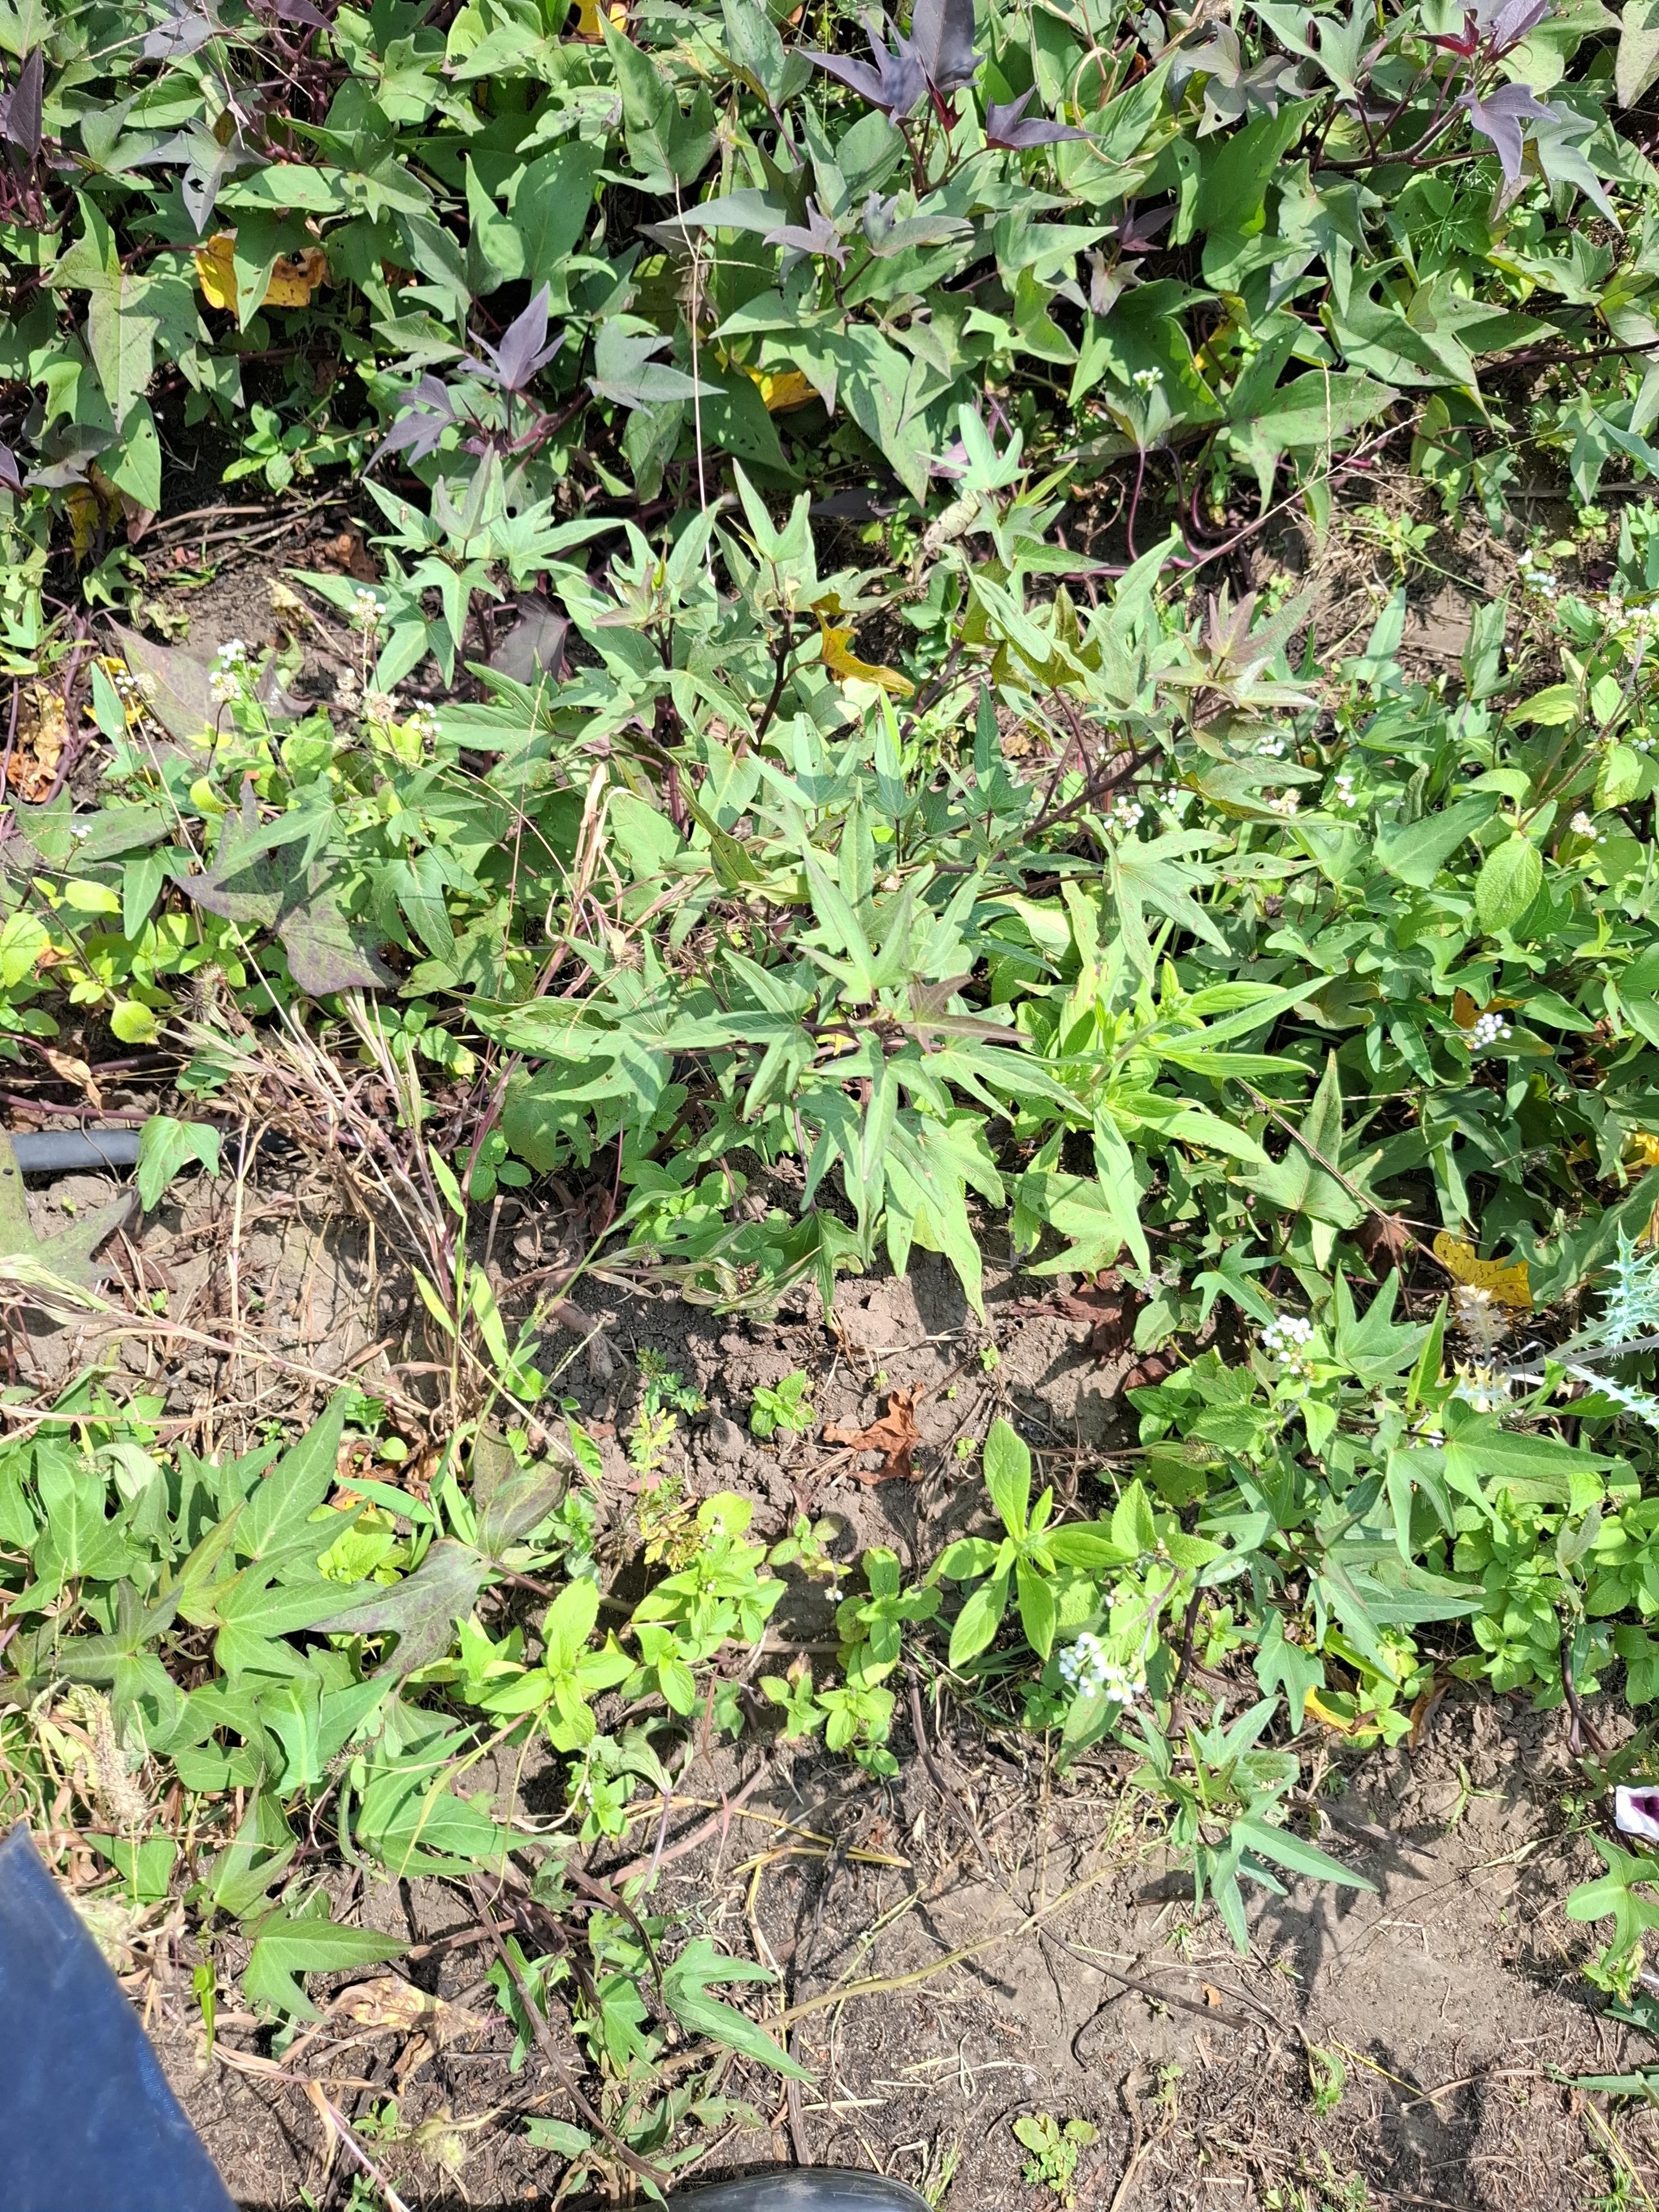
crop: sweet potato
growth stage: flowering
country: Tanzania
